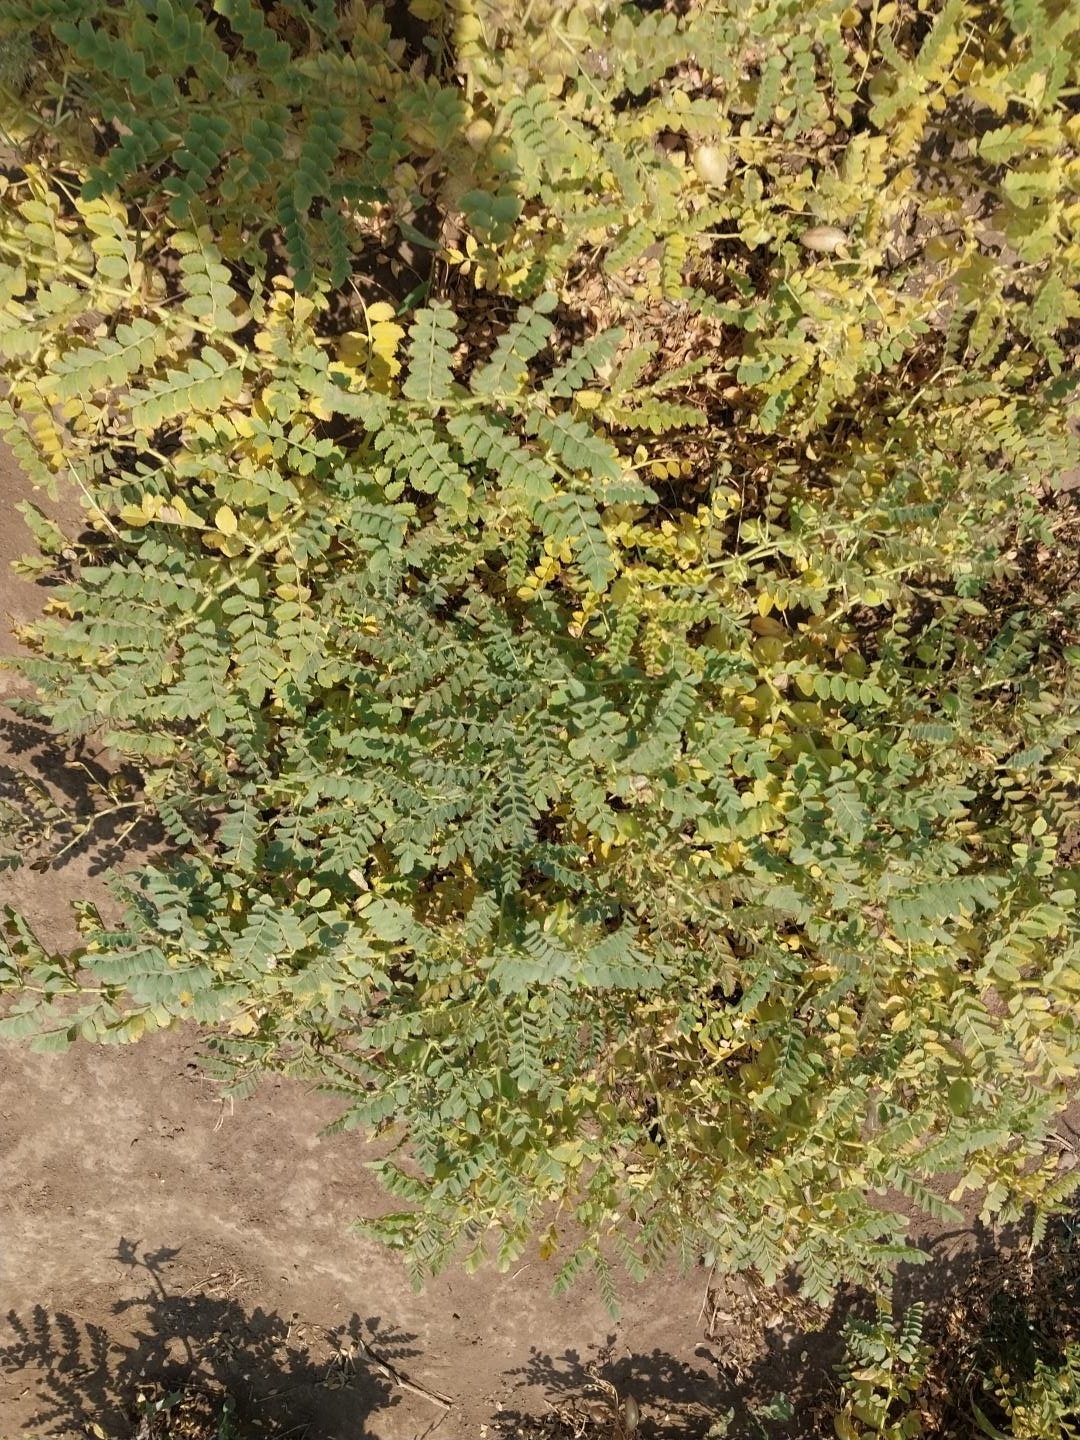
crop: chickpea
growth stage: development pod
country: Tanzania
